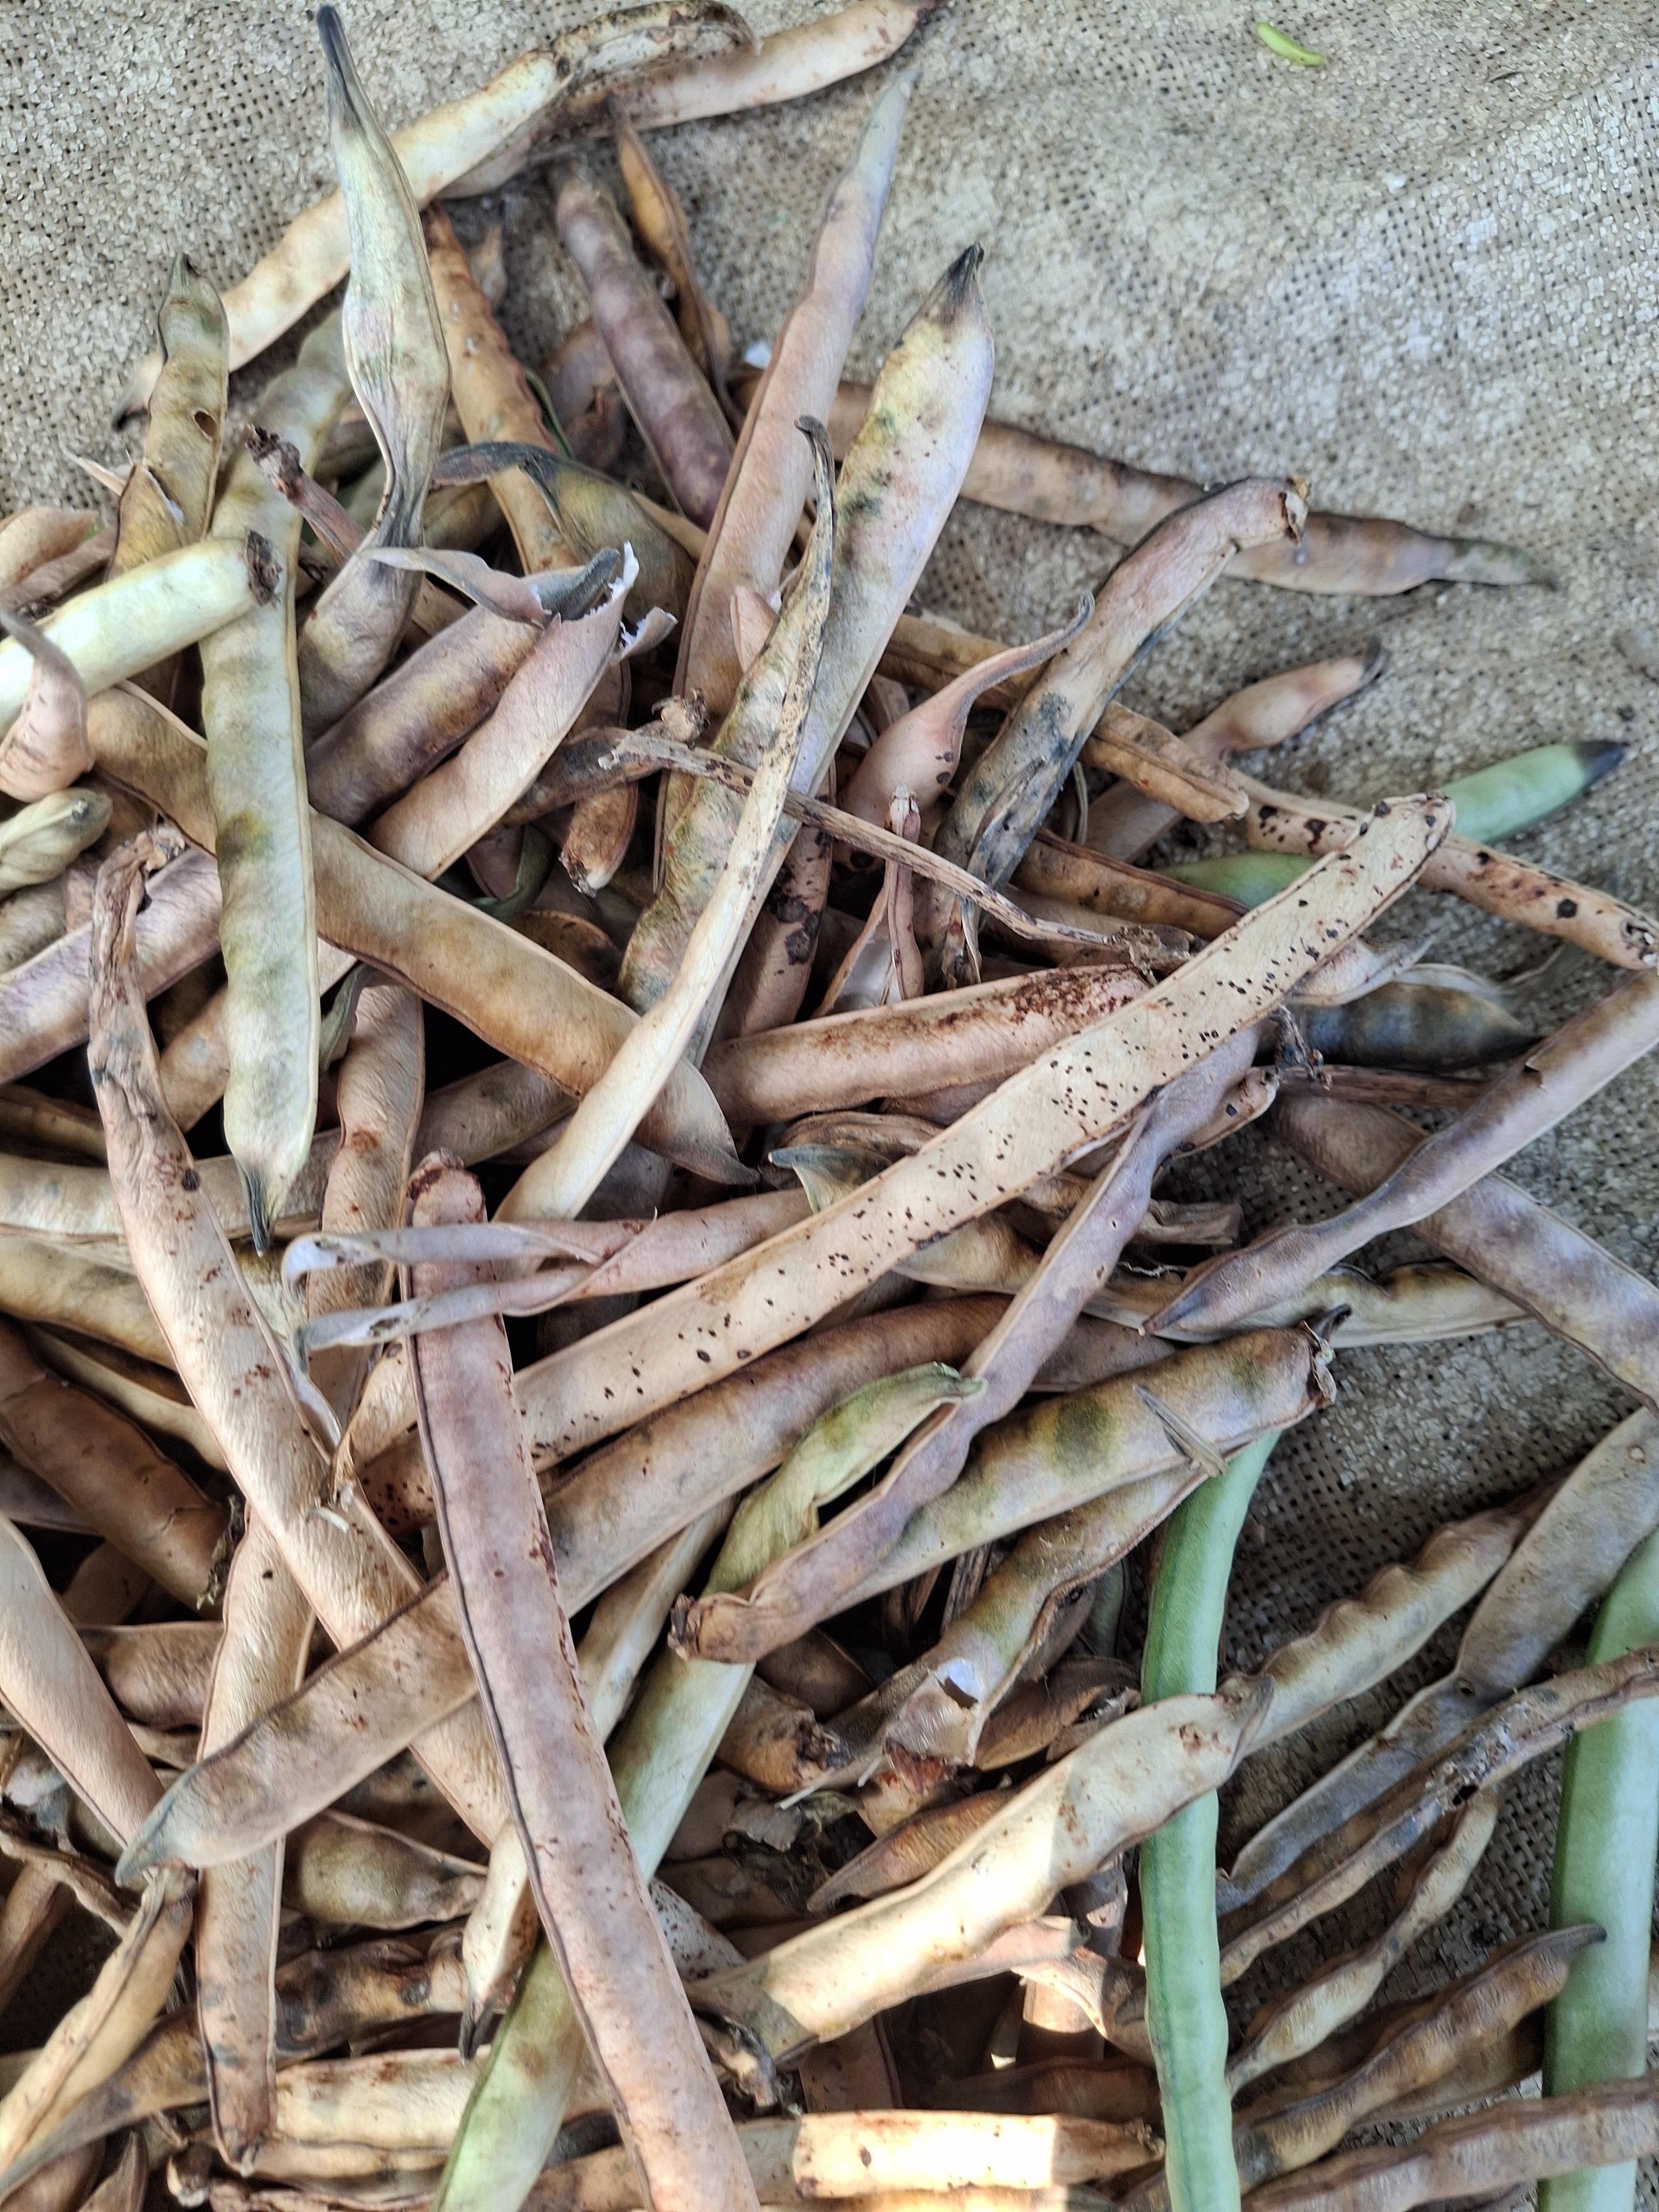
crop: cowpea
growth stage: harvest
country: Nigeria
